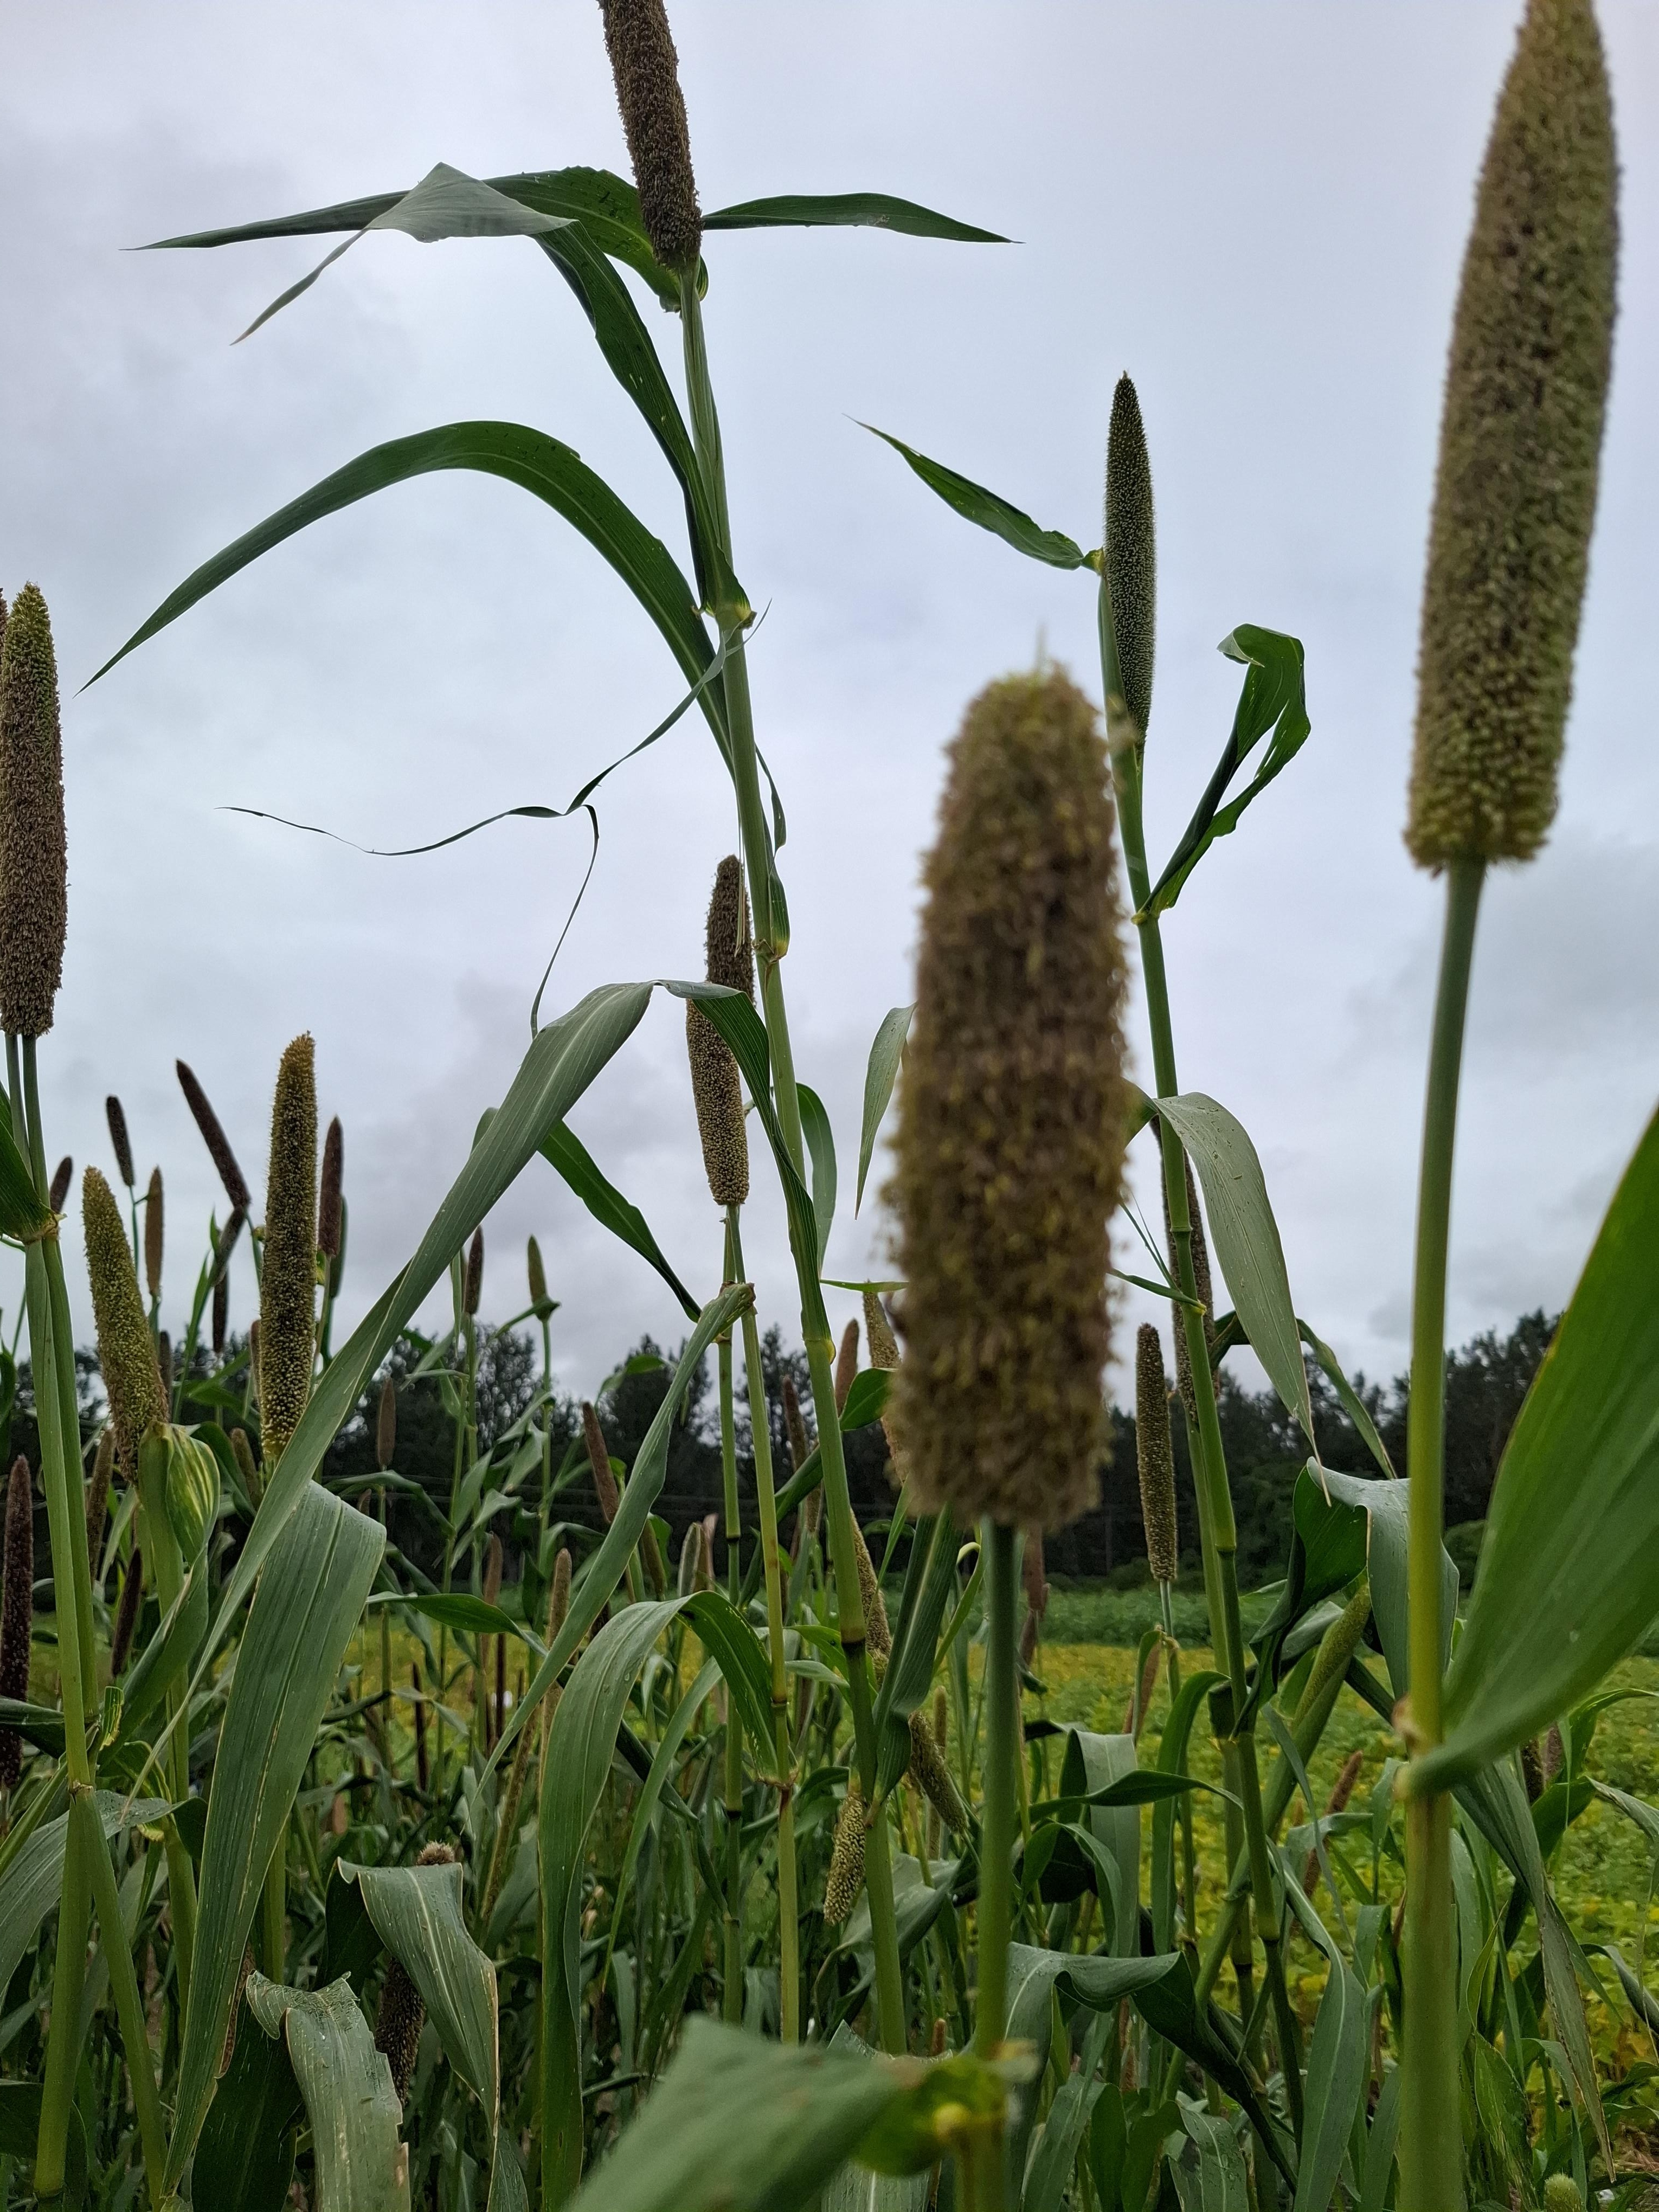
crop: sorghum
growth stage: harvest maturity
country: Tanzania
